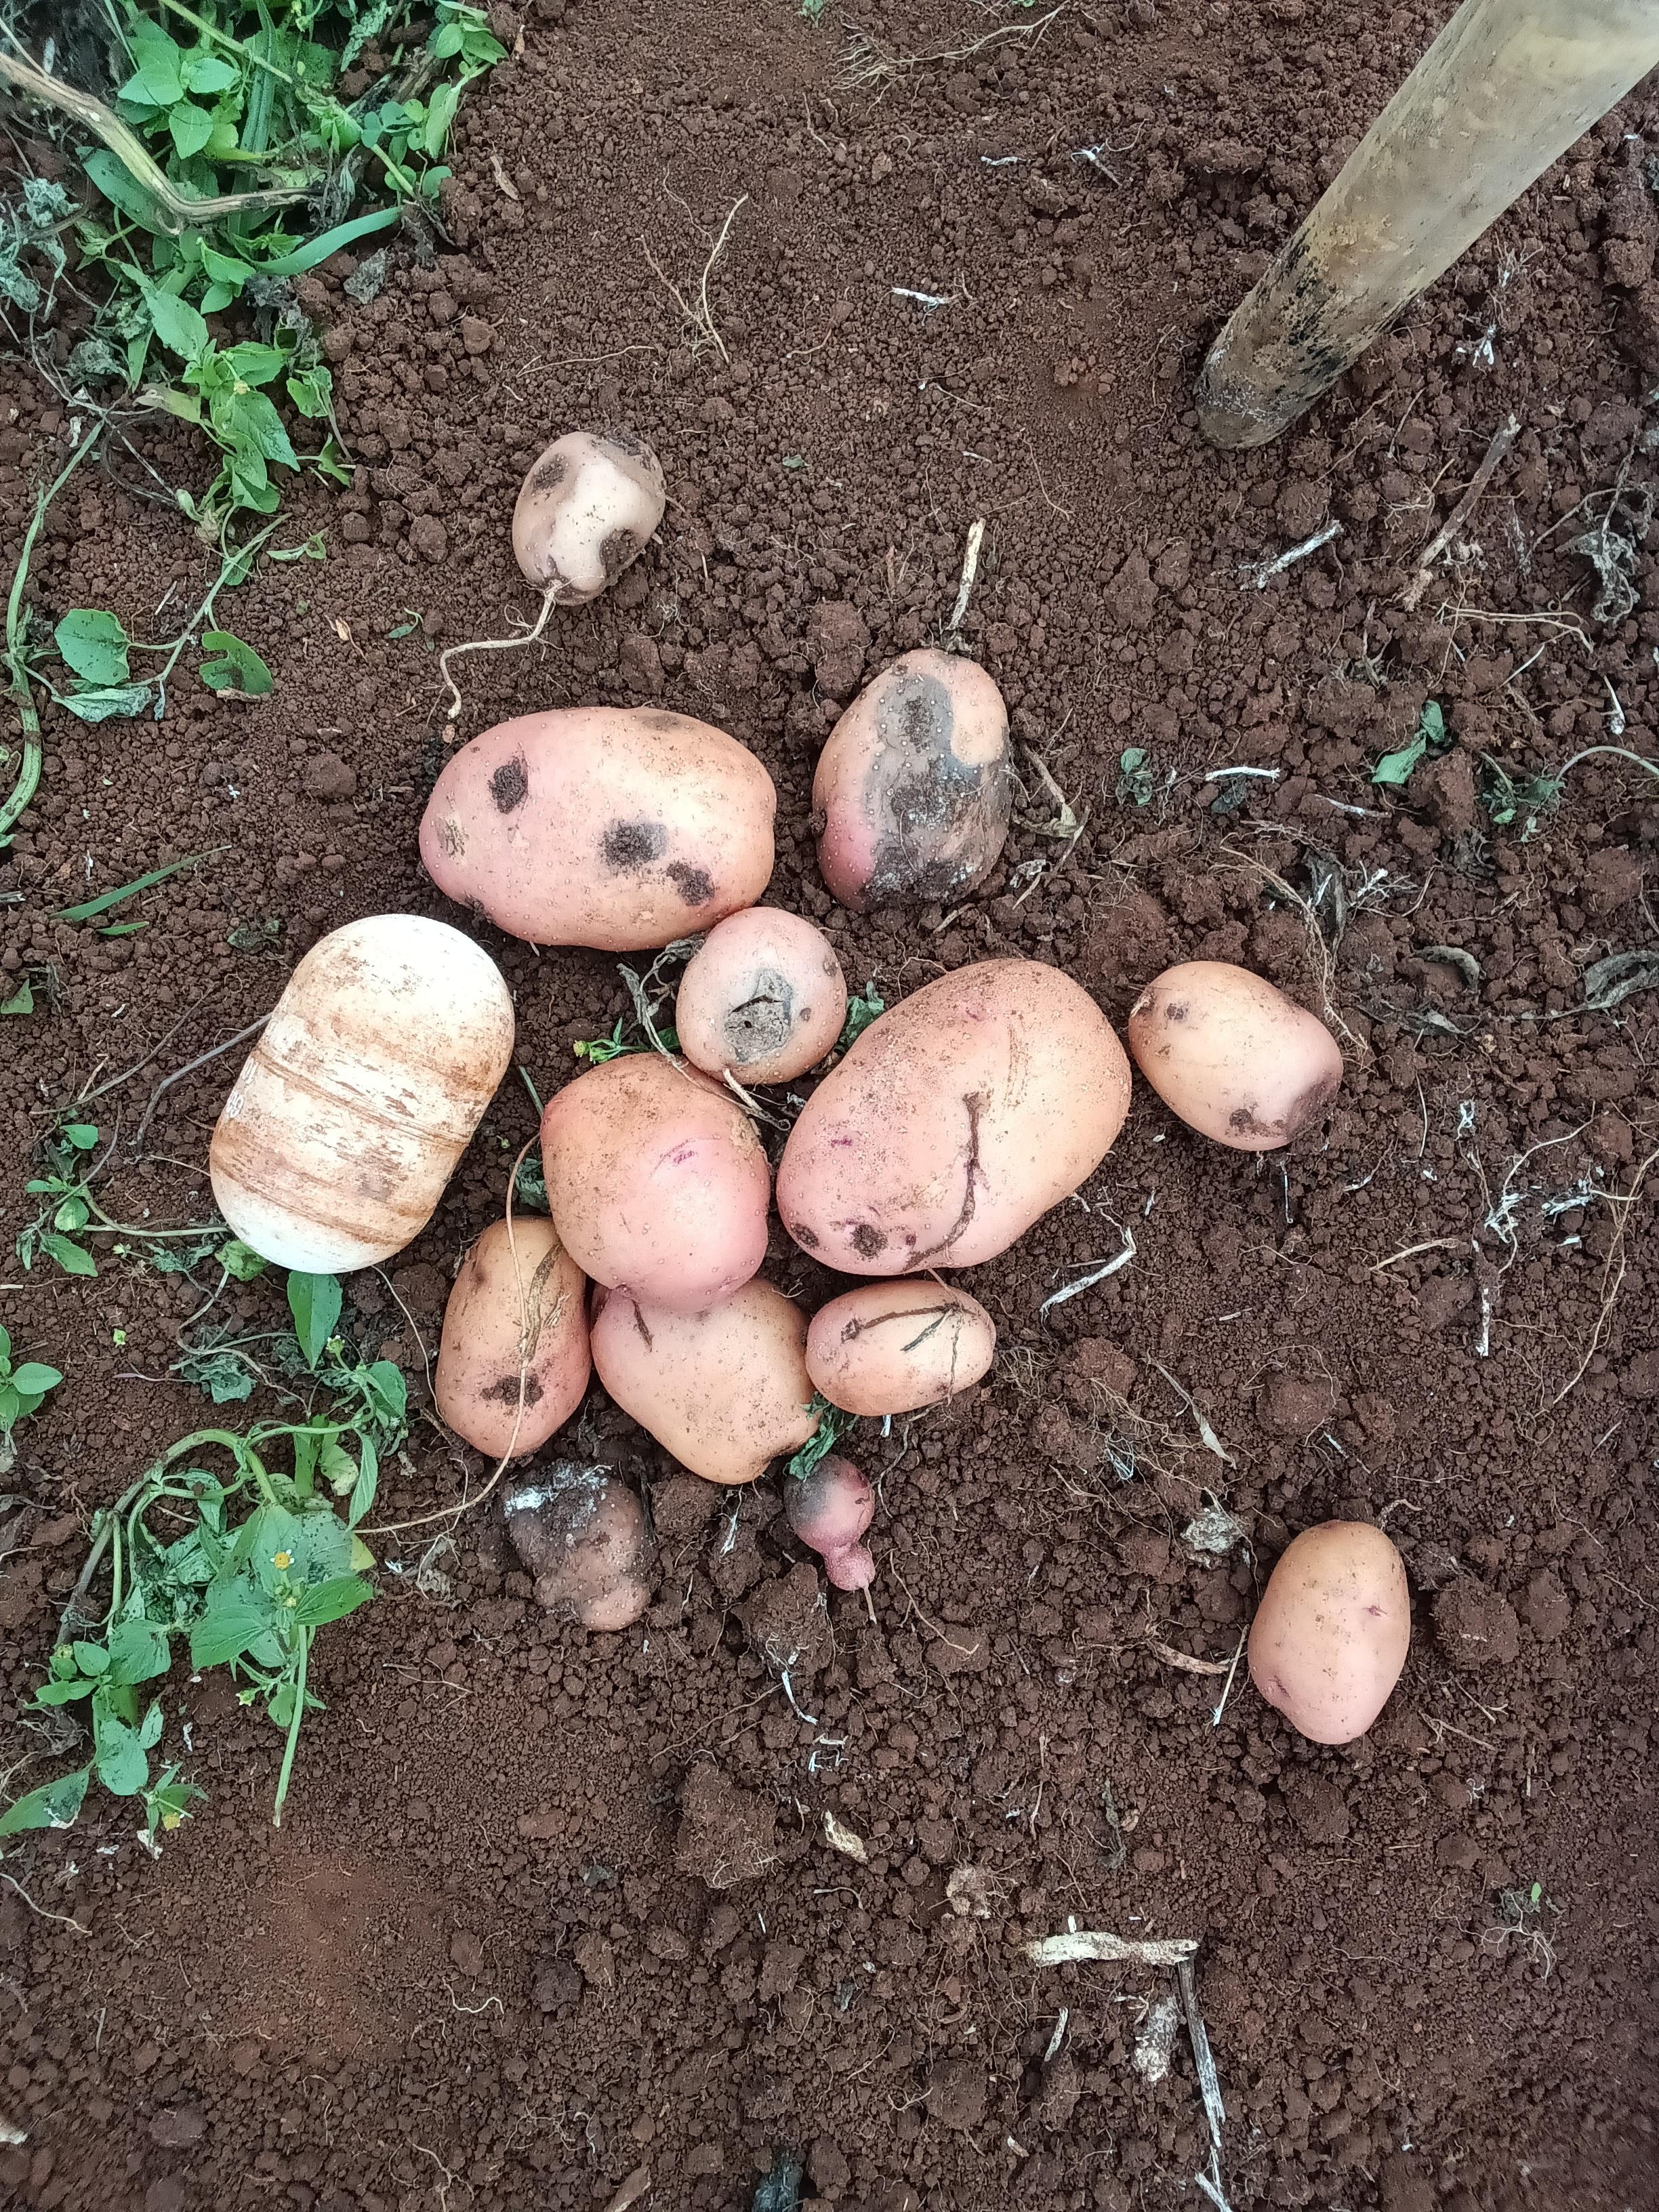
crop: potato
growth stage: harvest
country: Kenya
